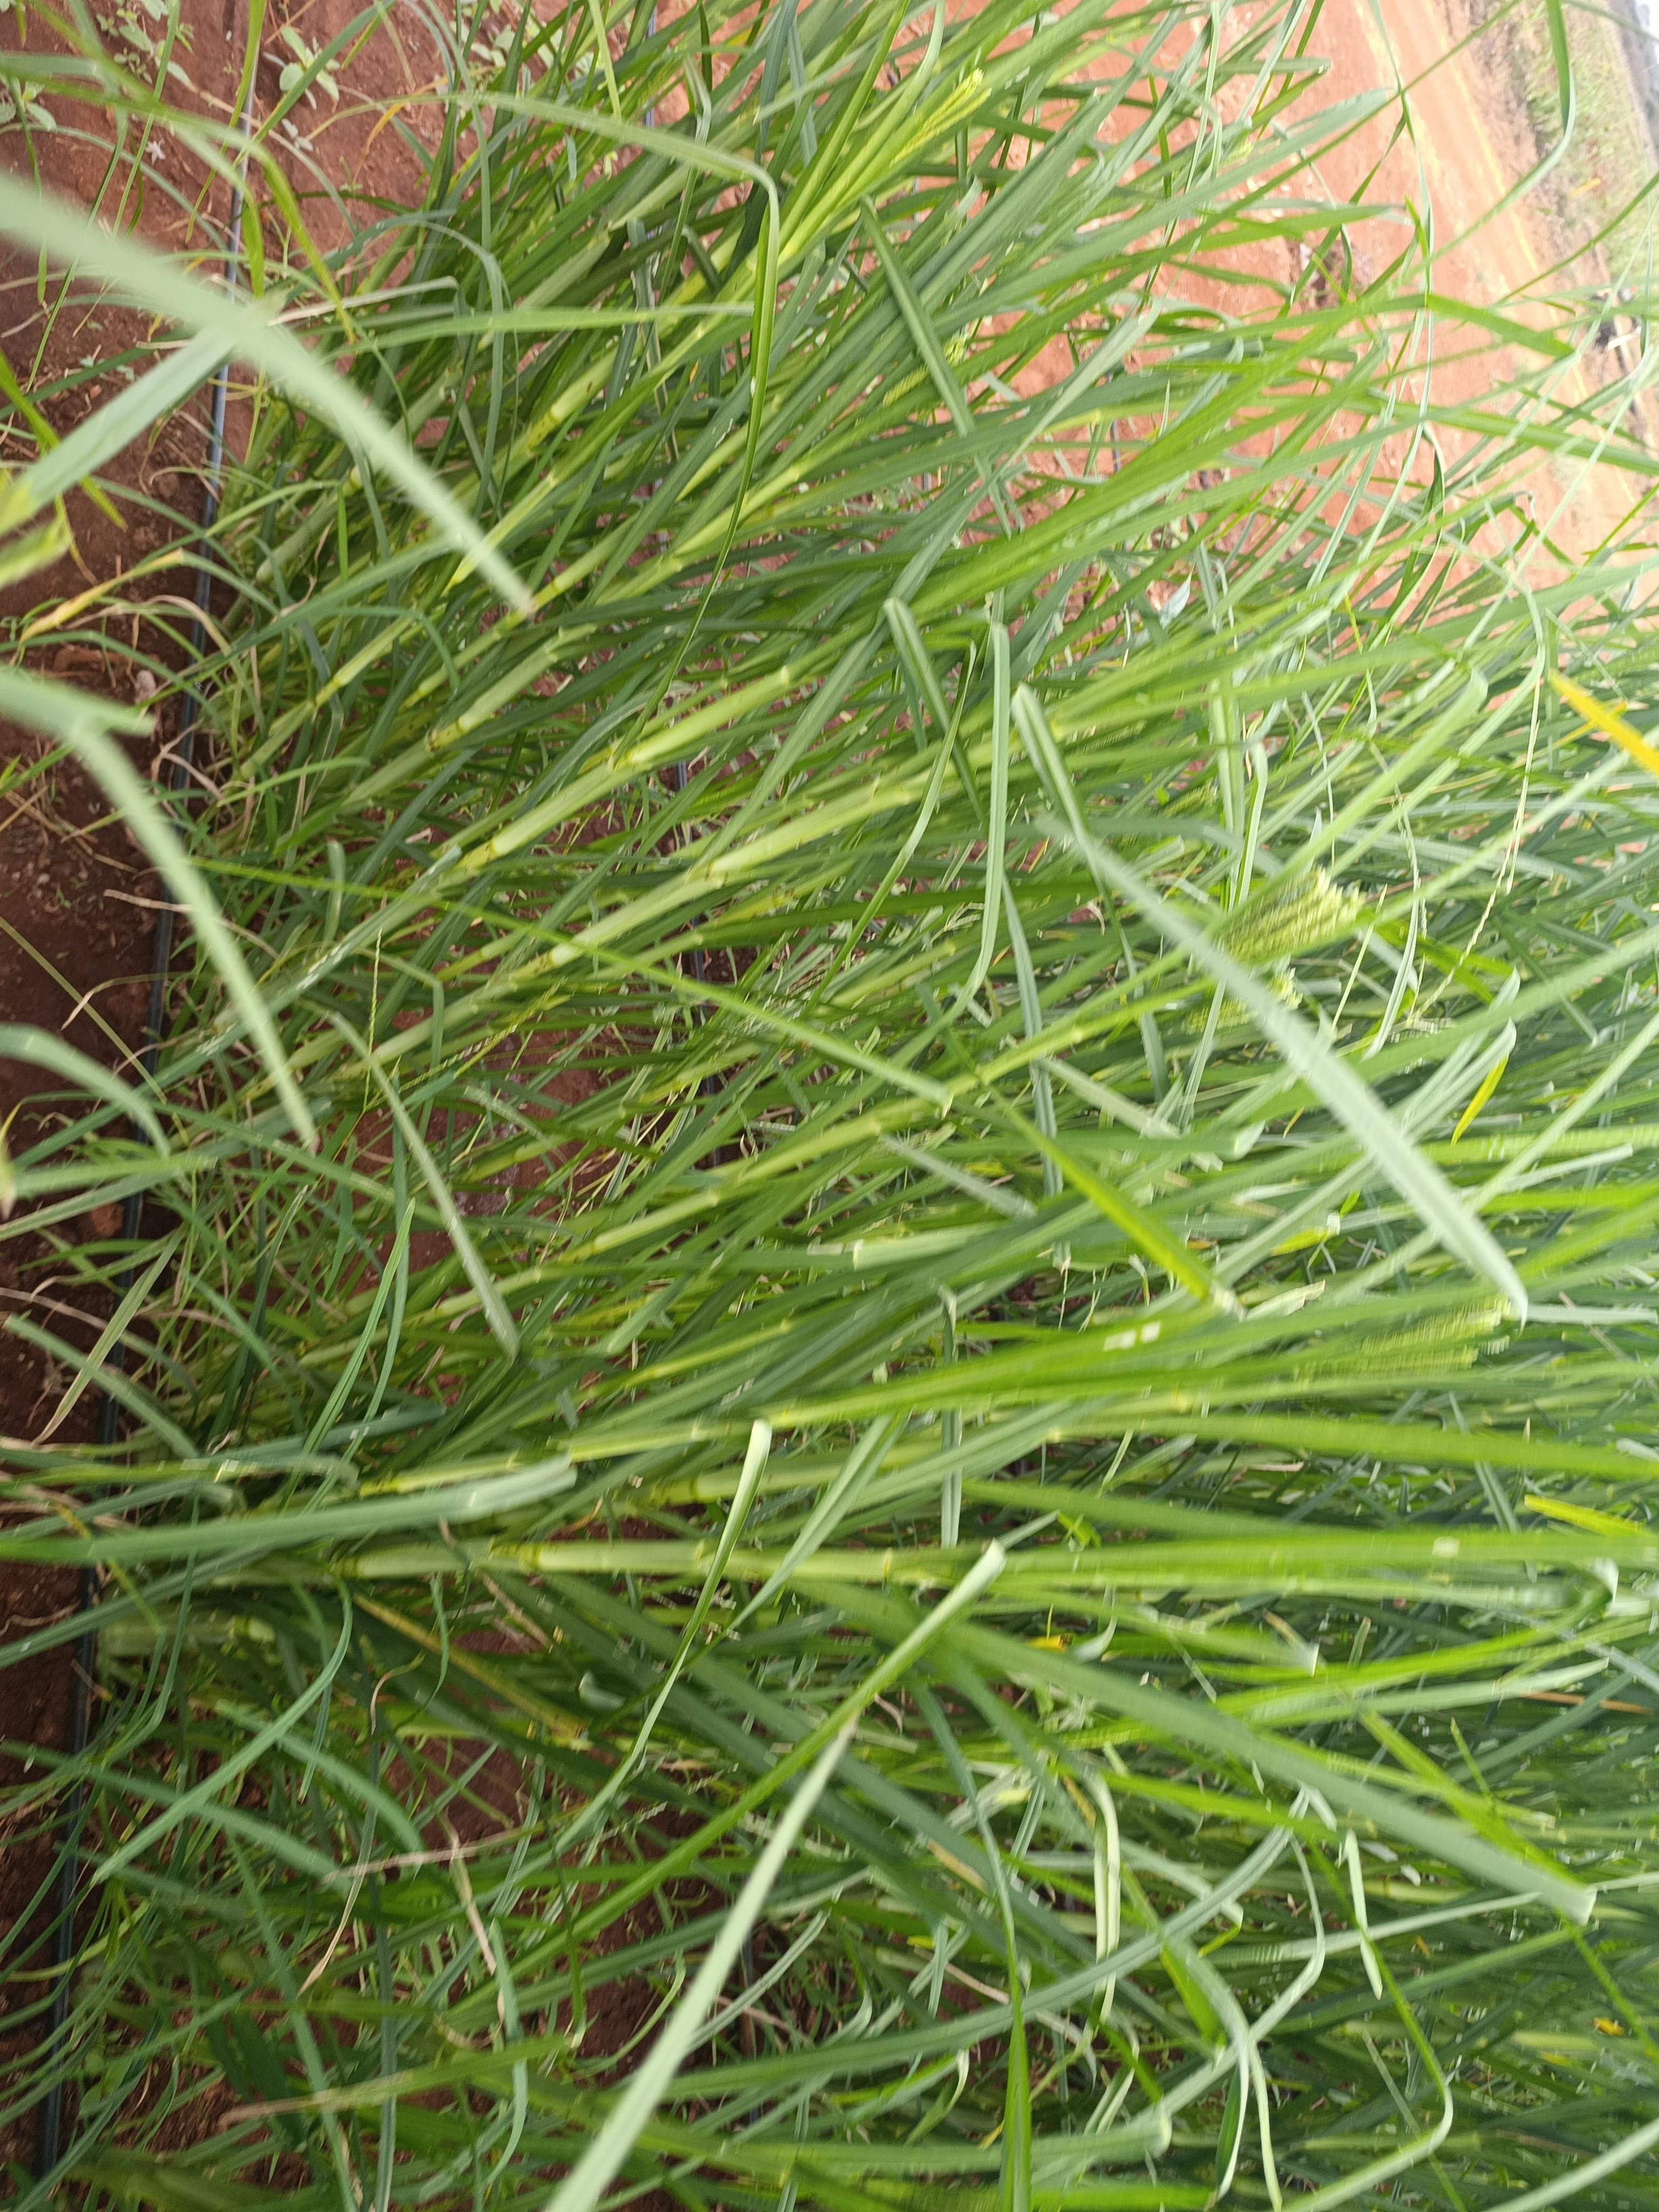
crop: finger millet
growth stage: flowering
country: Kenya
